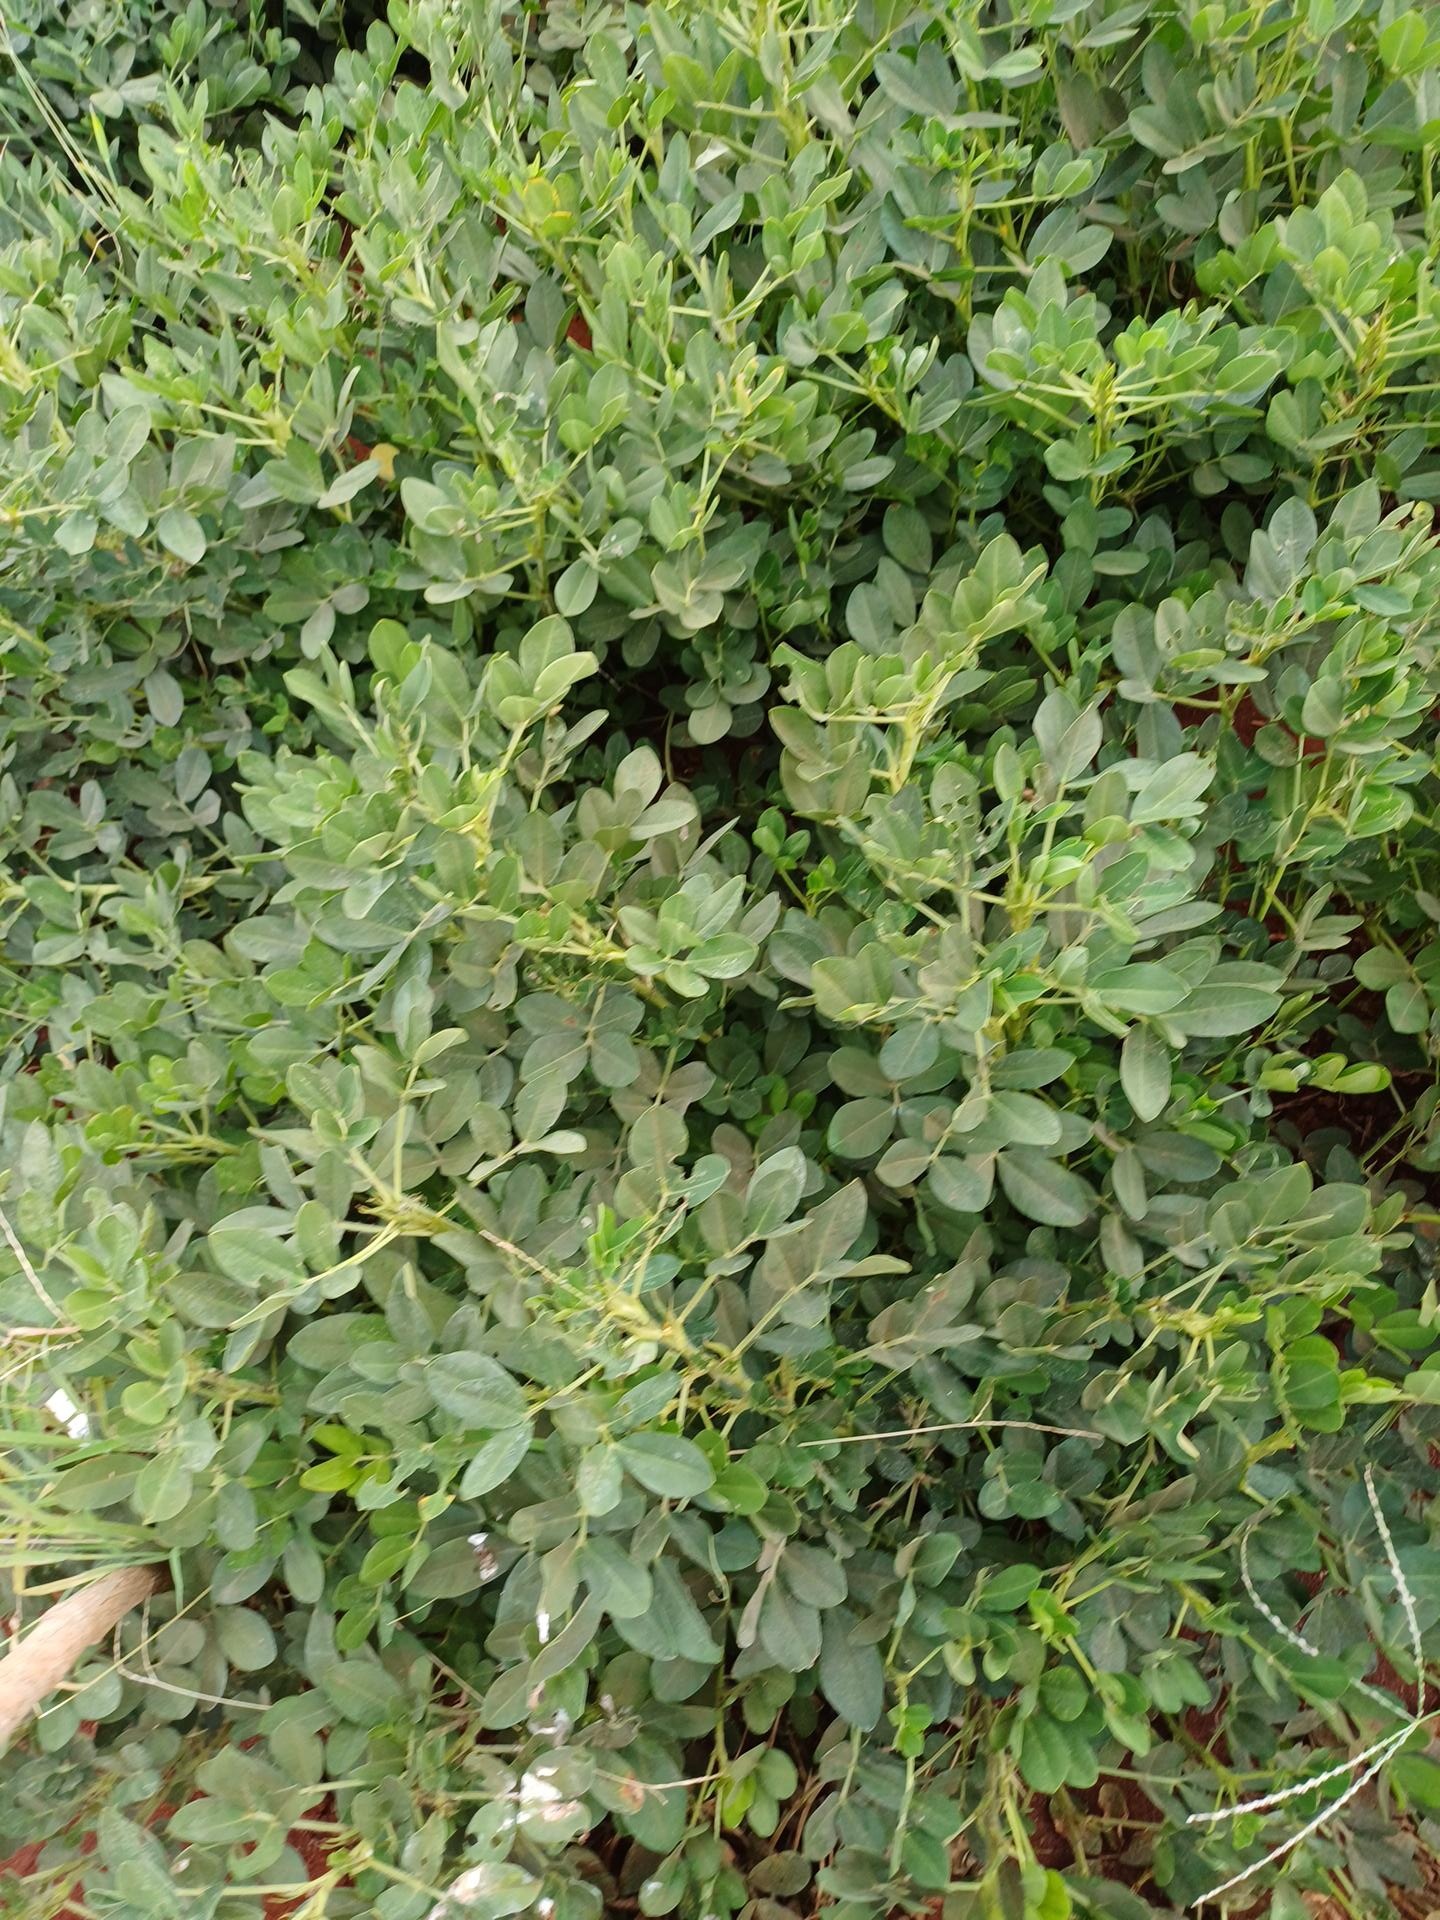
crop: groundnut
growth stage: maturity
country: Kenya
